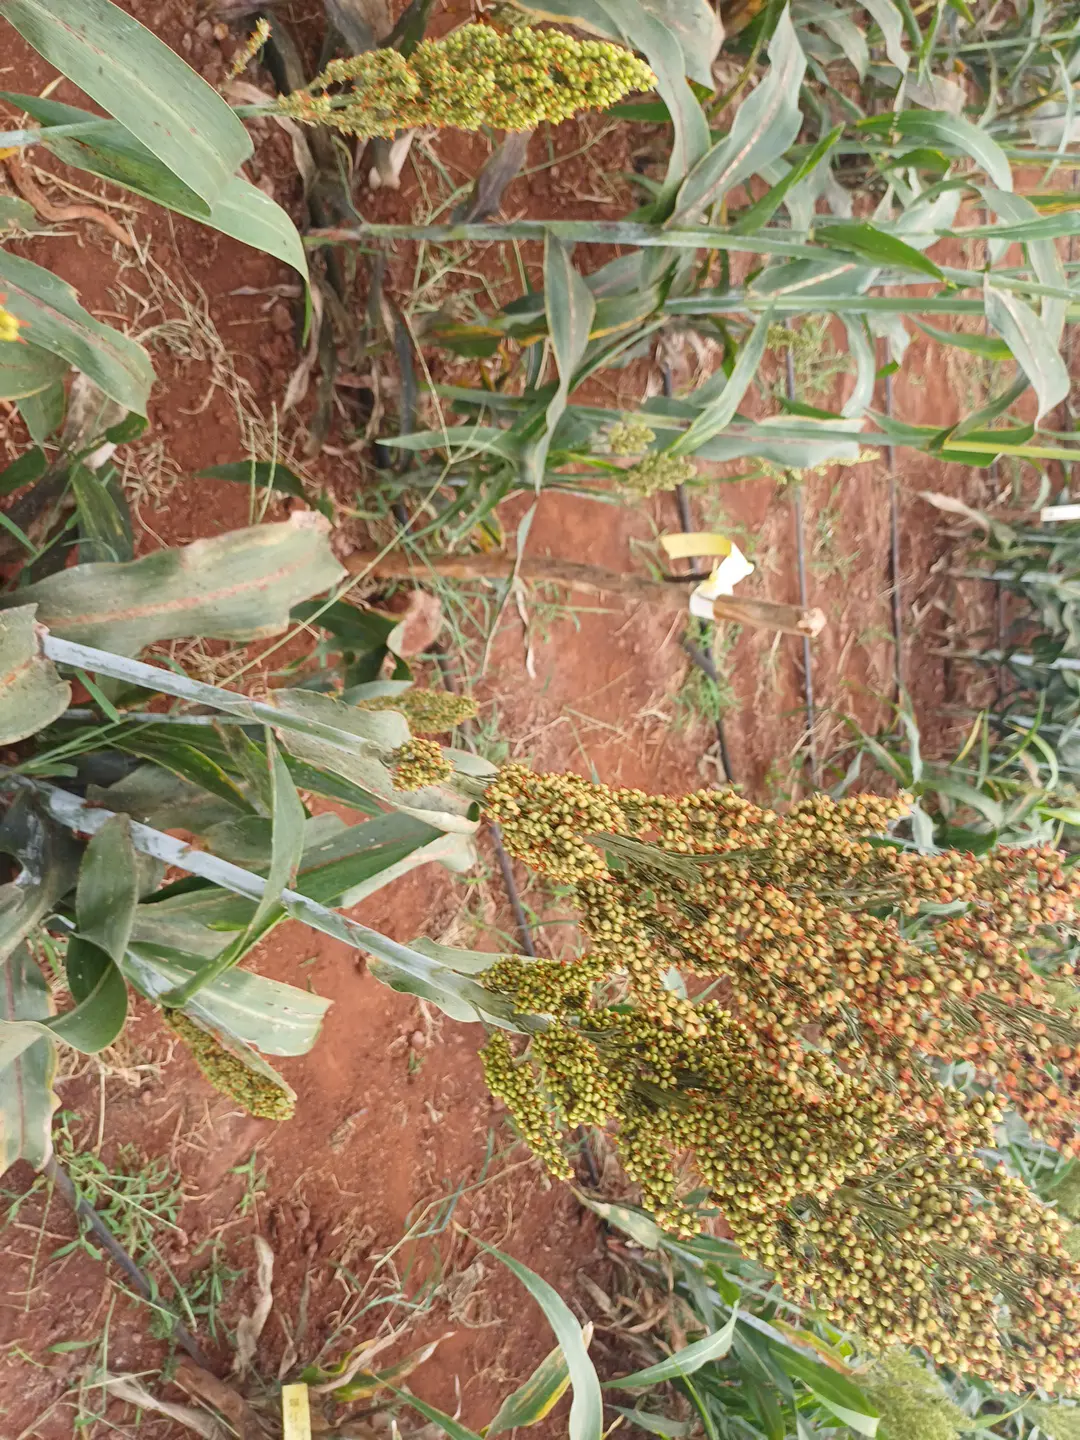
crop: sorghum
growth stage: filling grain
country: Kenya
